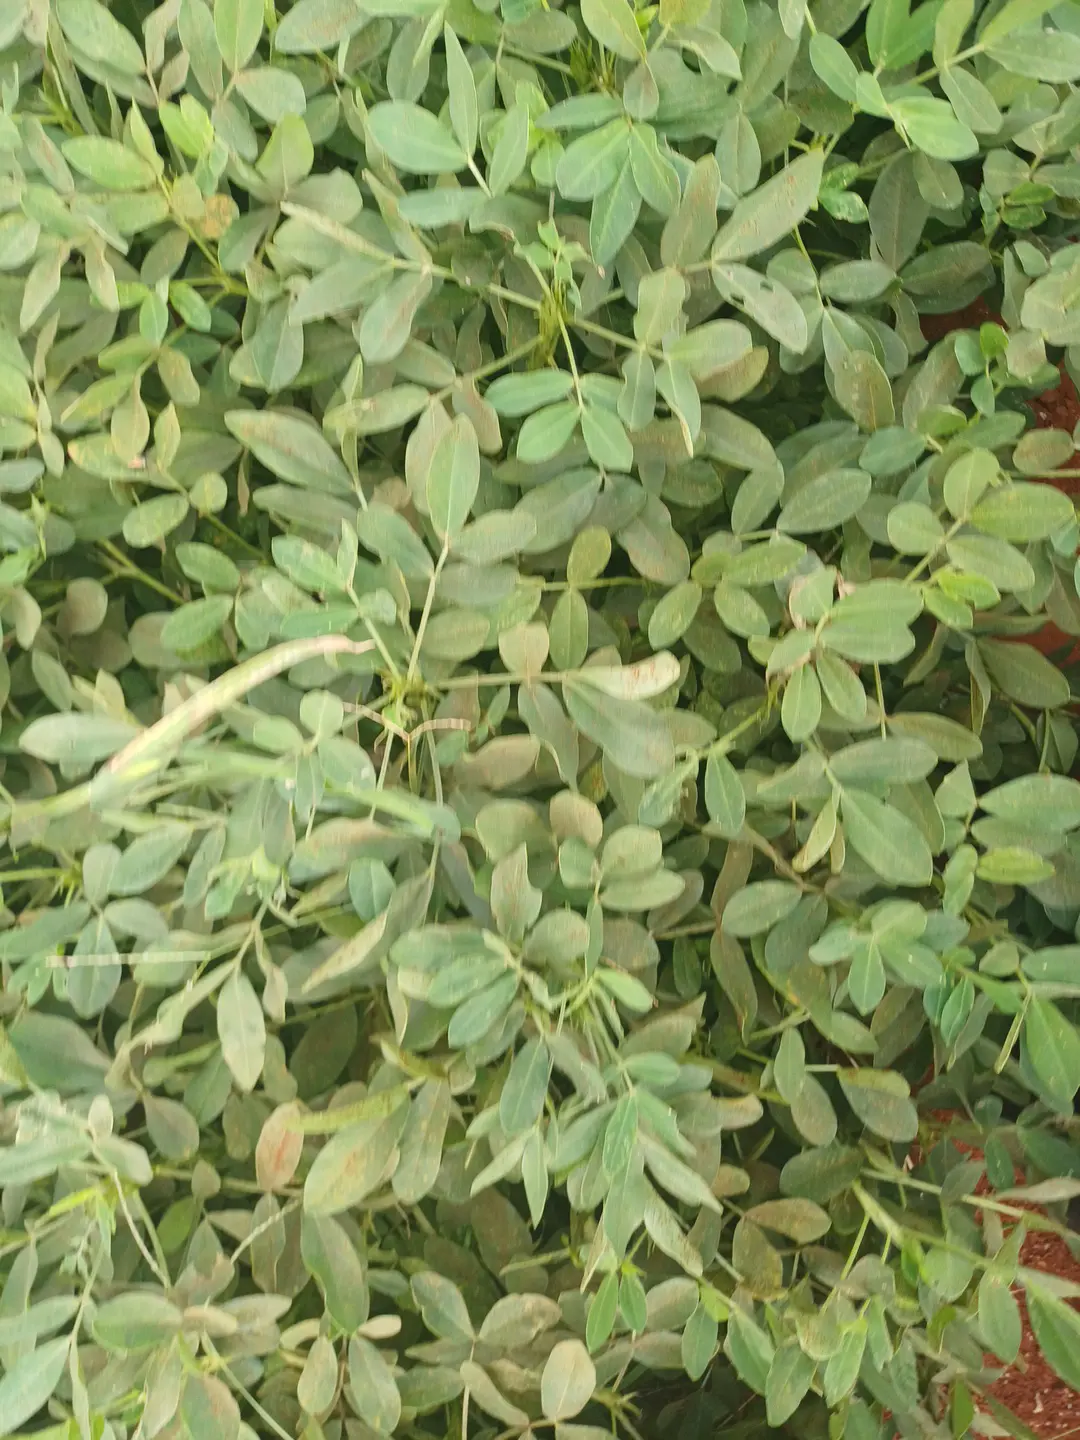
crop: groundnut
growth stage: pegging
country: Kenya
